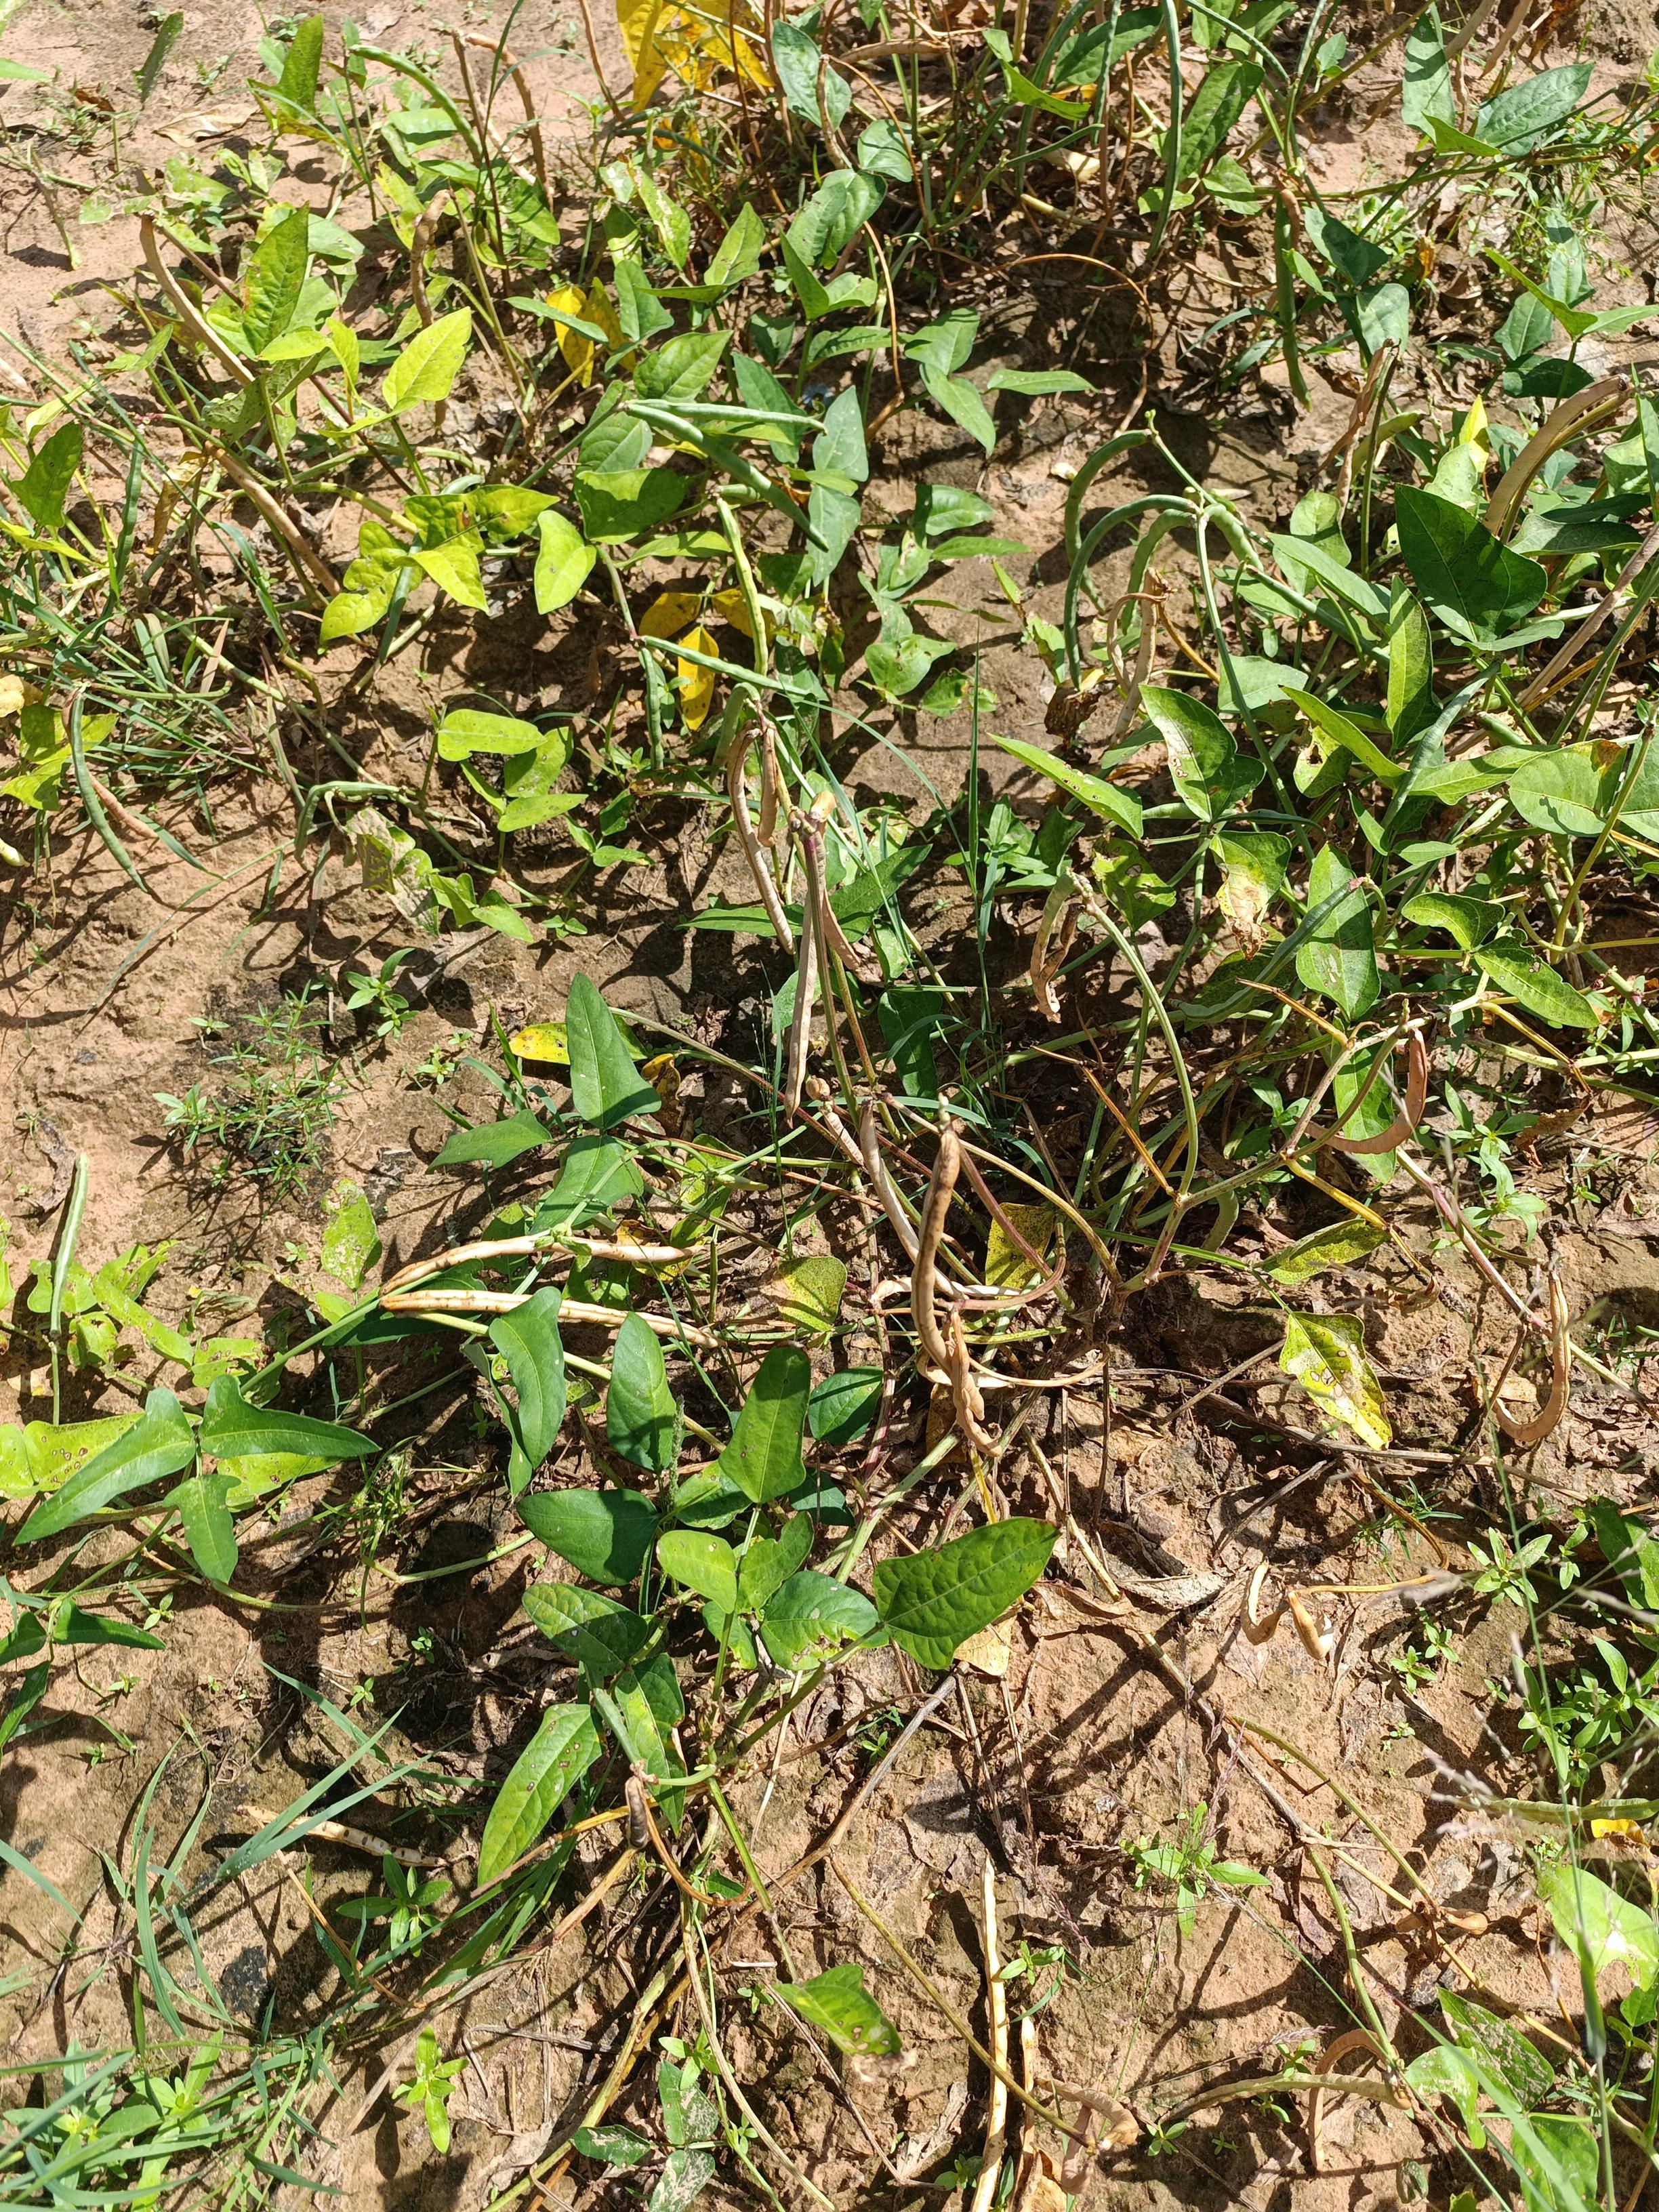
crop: cowpea
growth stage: maturity
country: Nigeria
